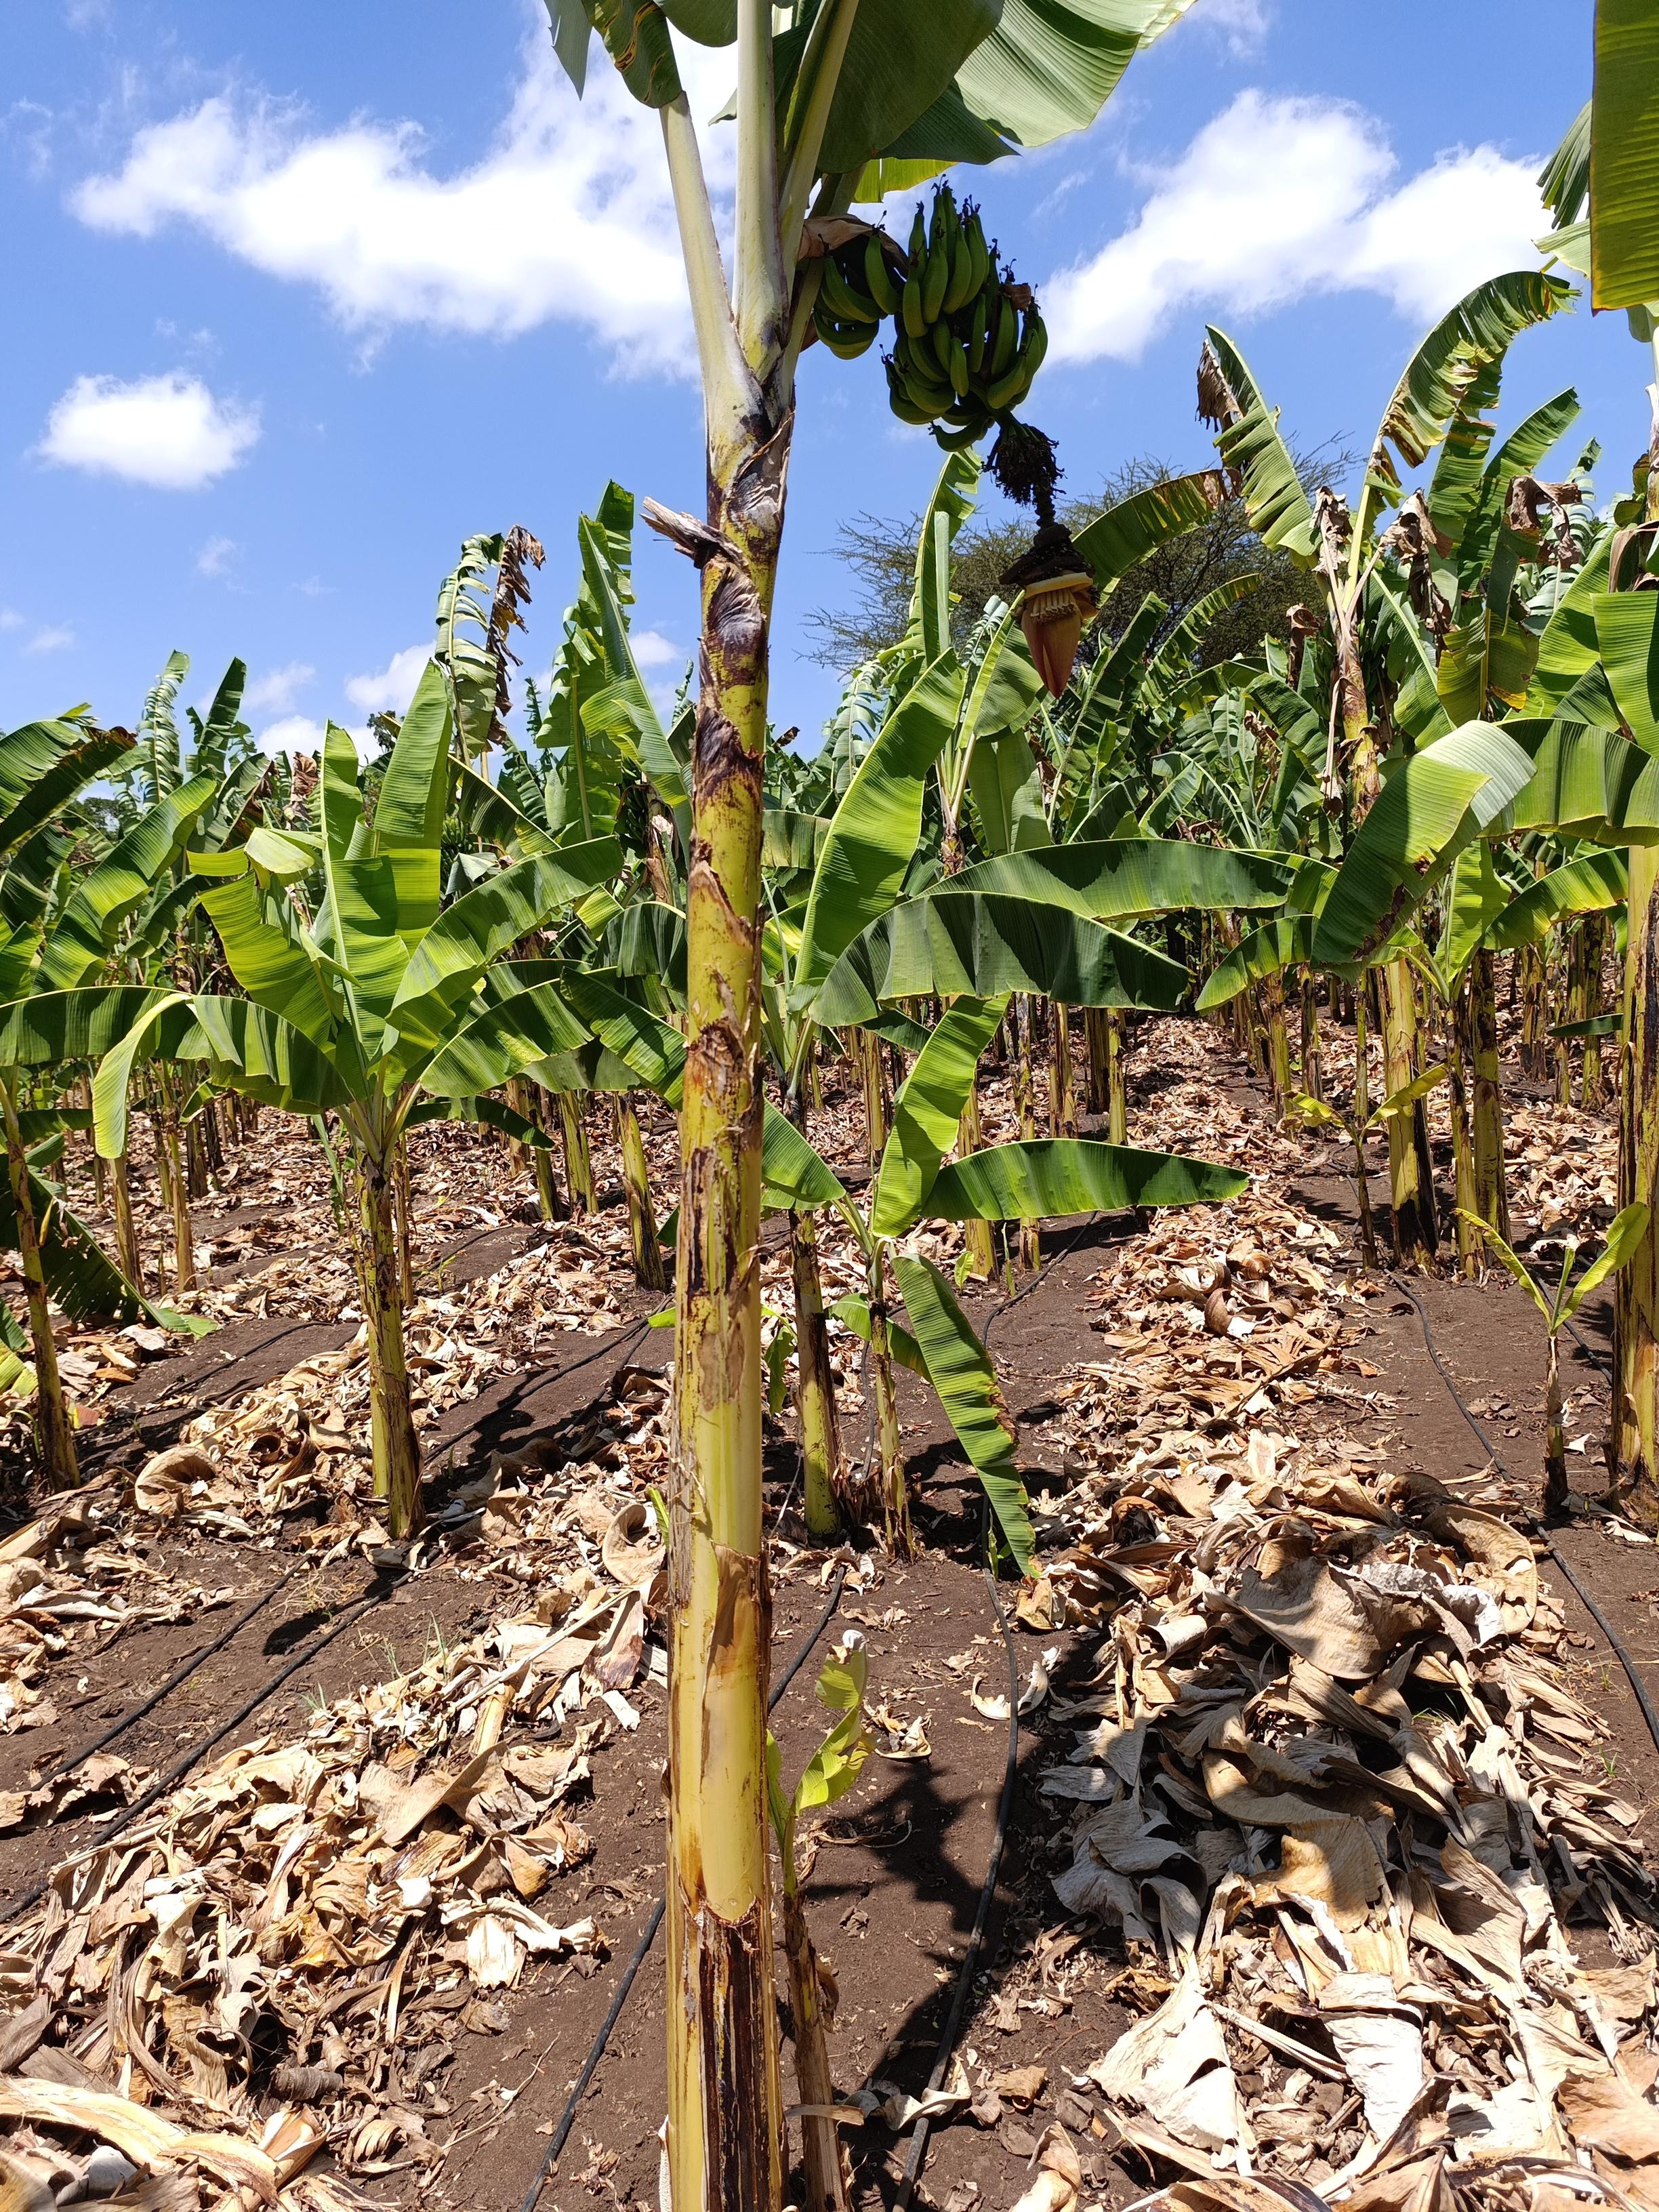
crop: banana
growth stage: vegetative
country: Tanzania
